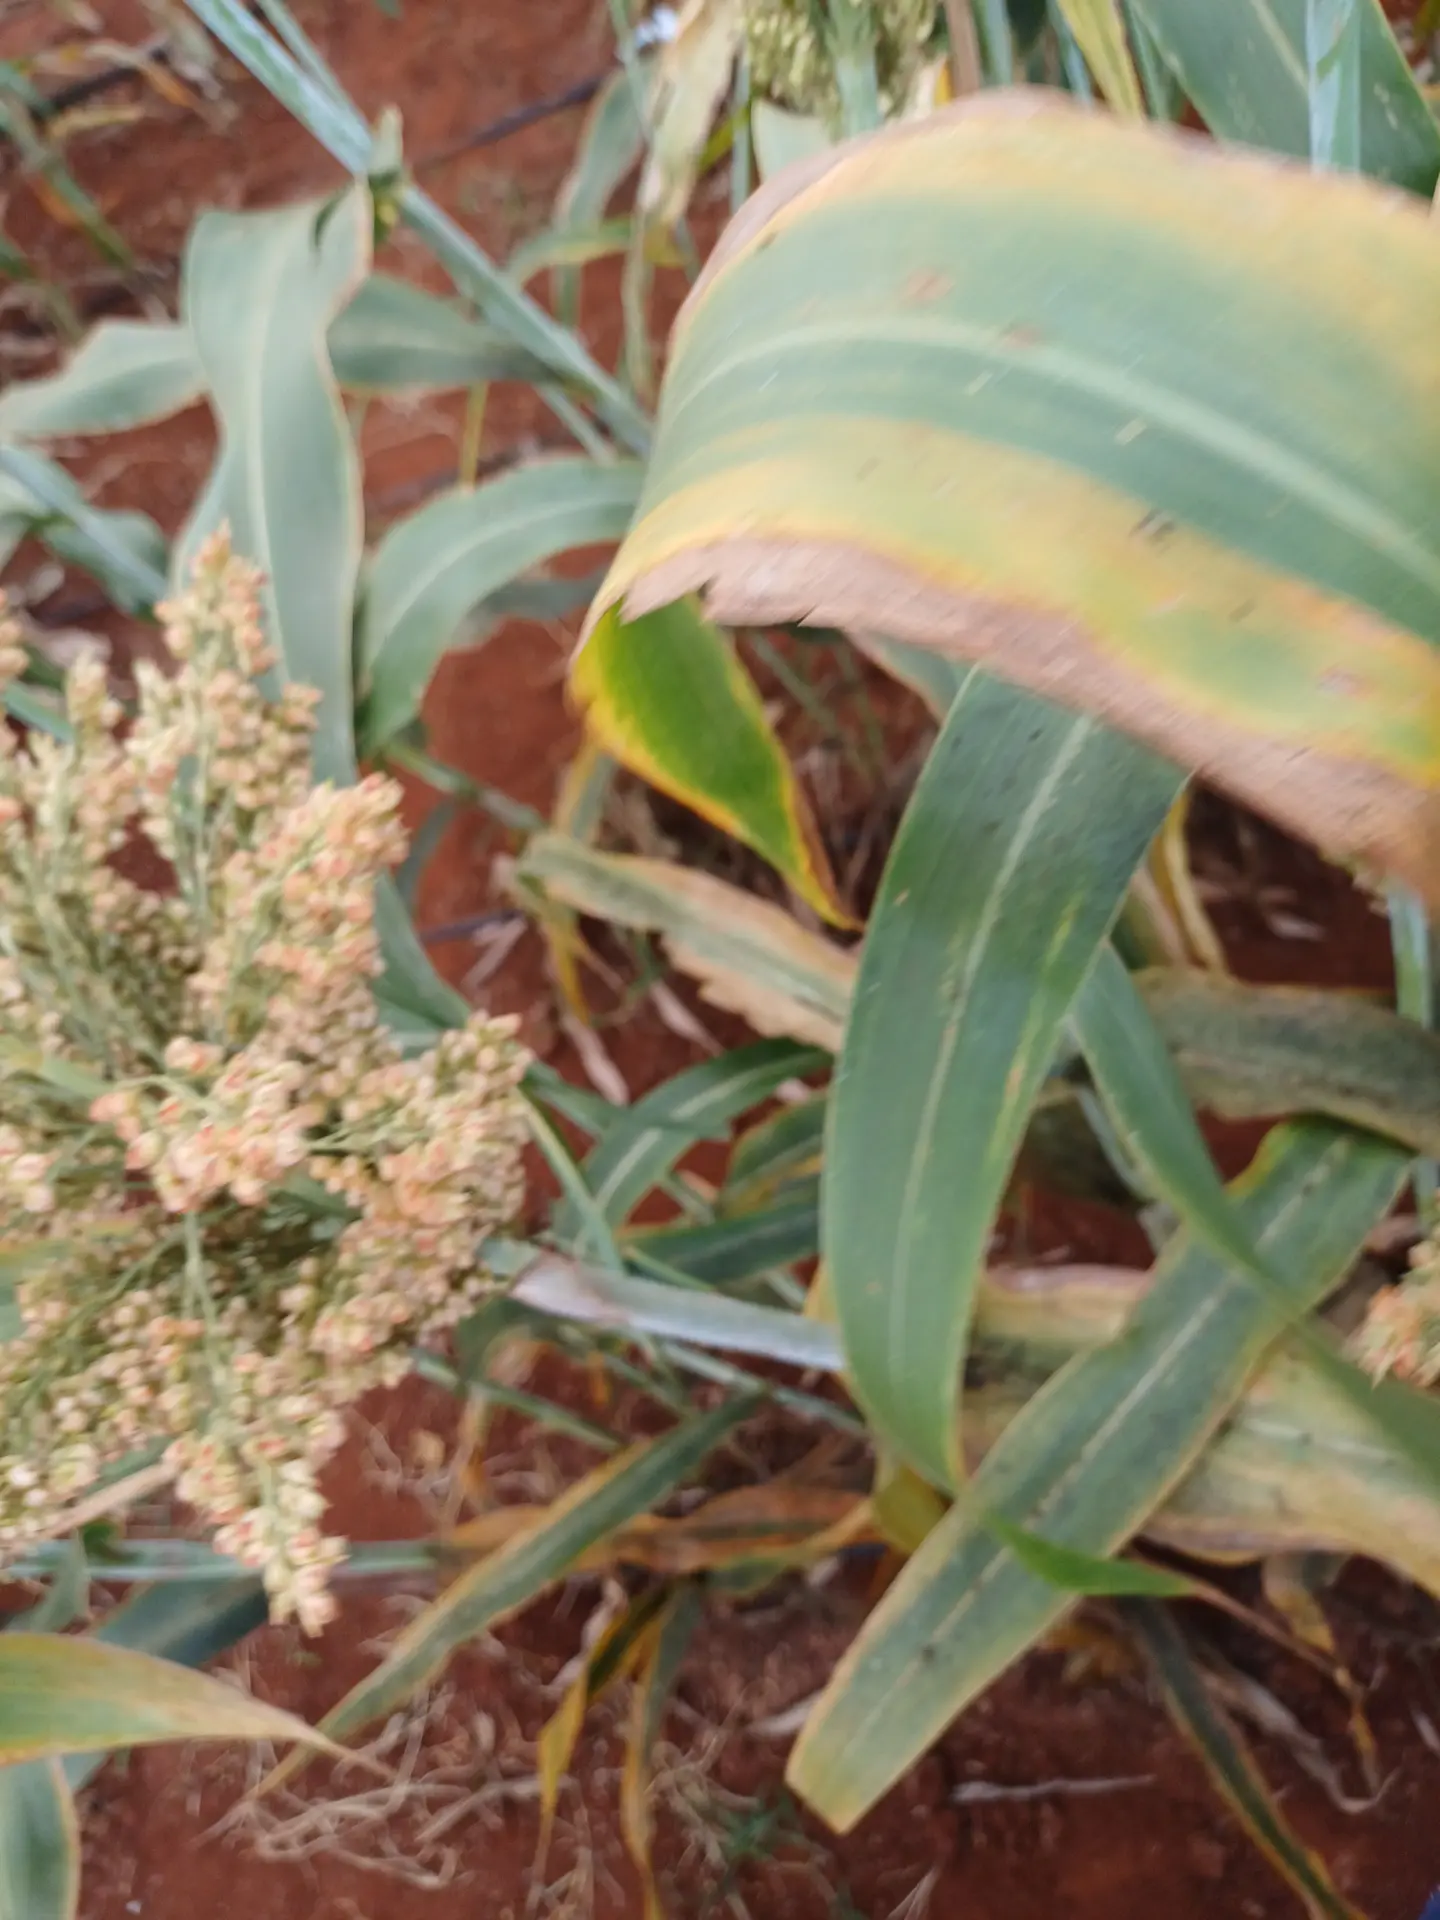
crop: sorghum
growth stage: filling grain
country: Kenya
